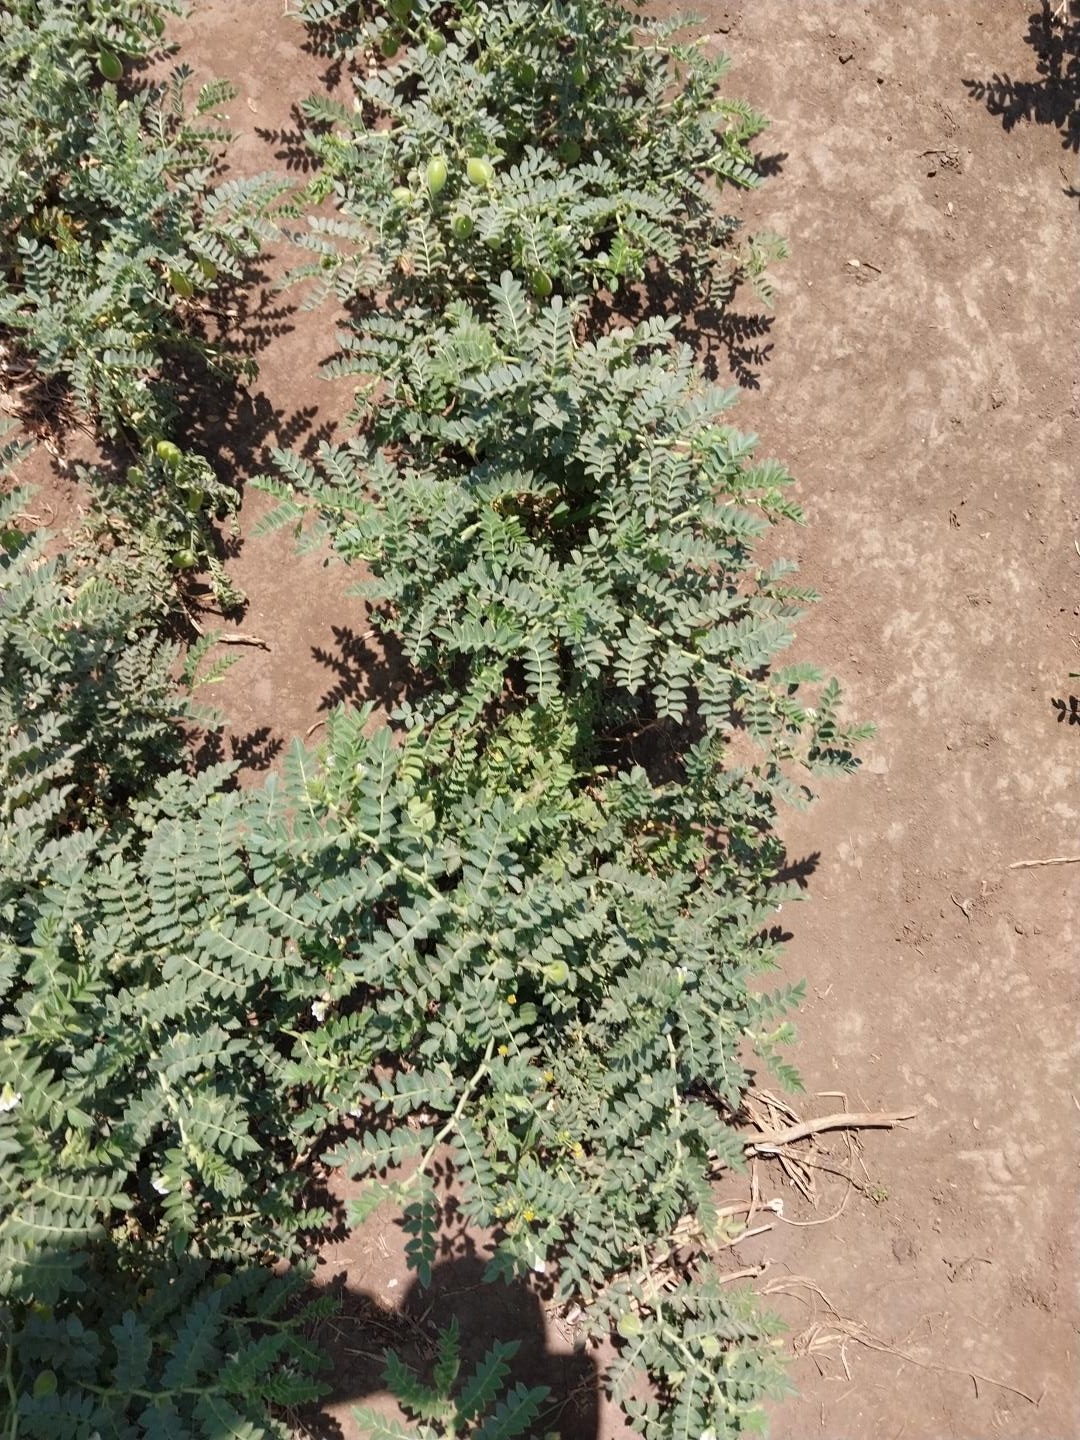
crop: chickpea
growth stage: development pod
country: Tanzania
